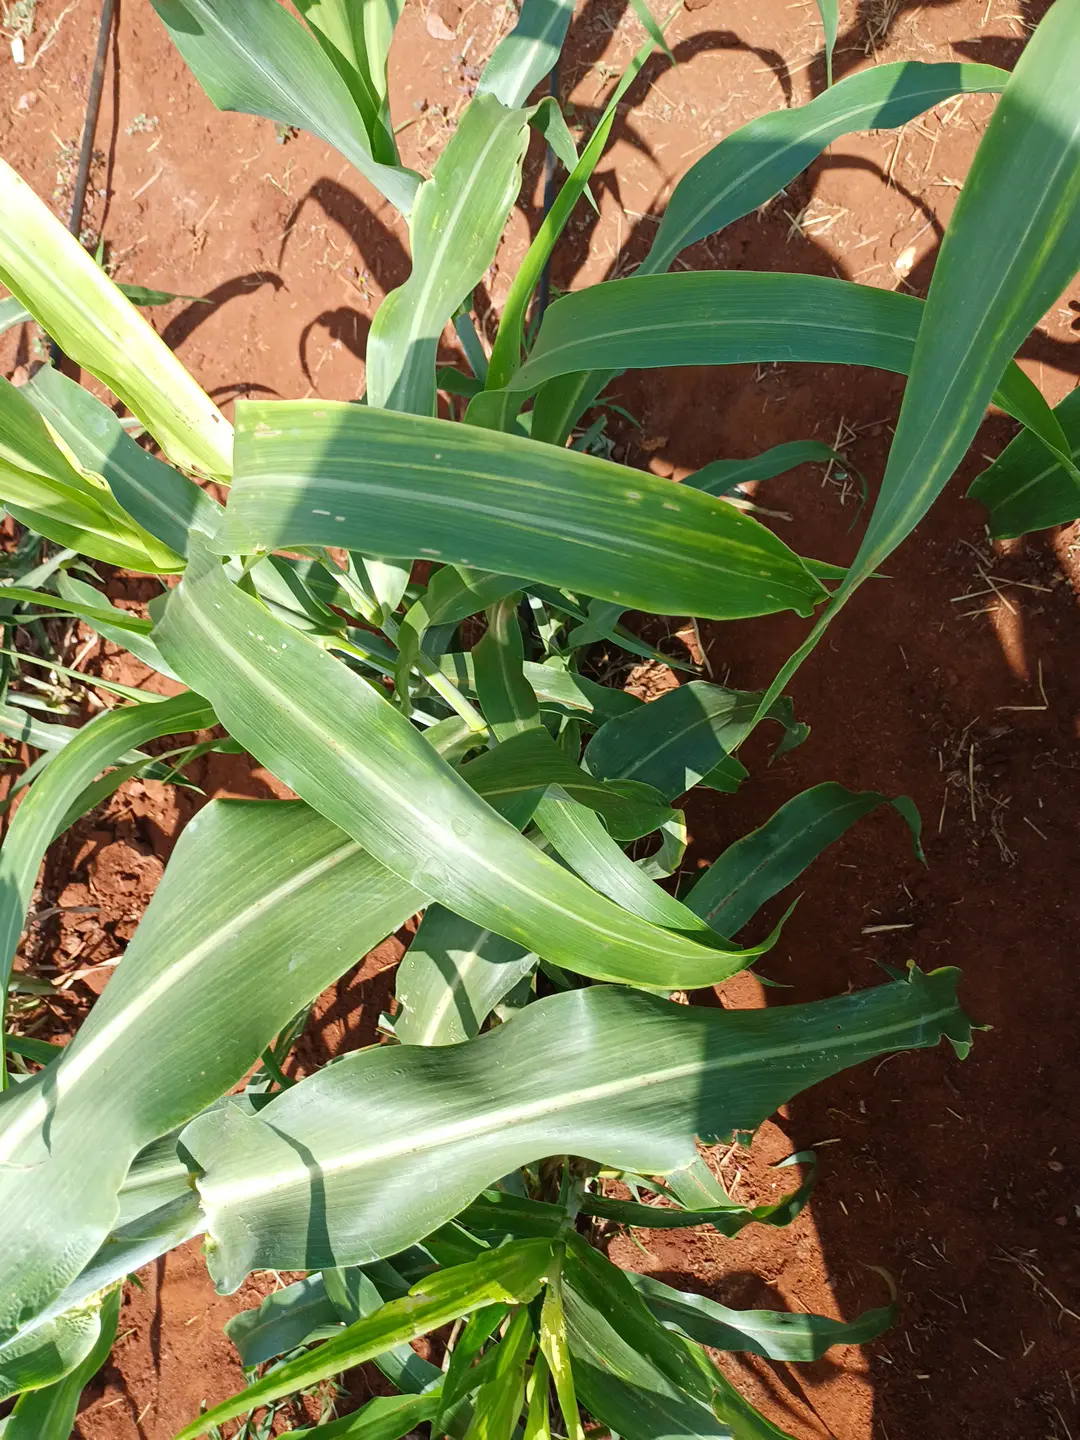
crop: sorghum
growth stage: heading tuber
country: Kenya
